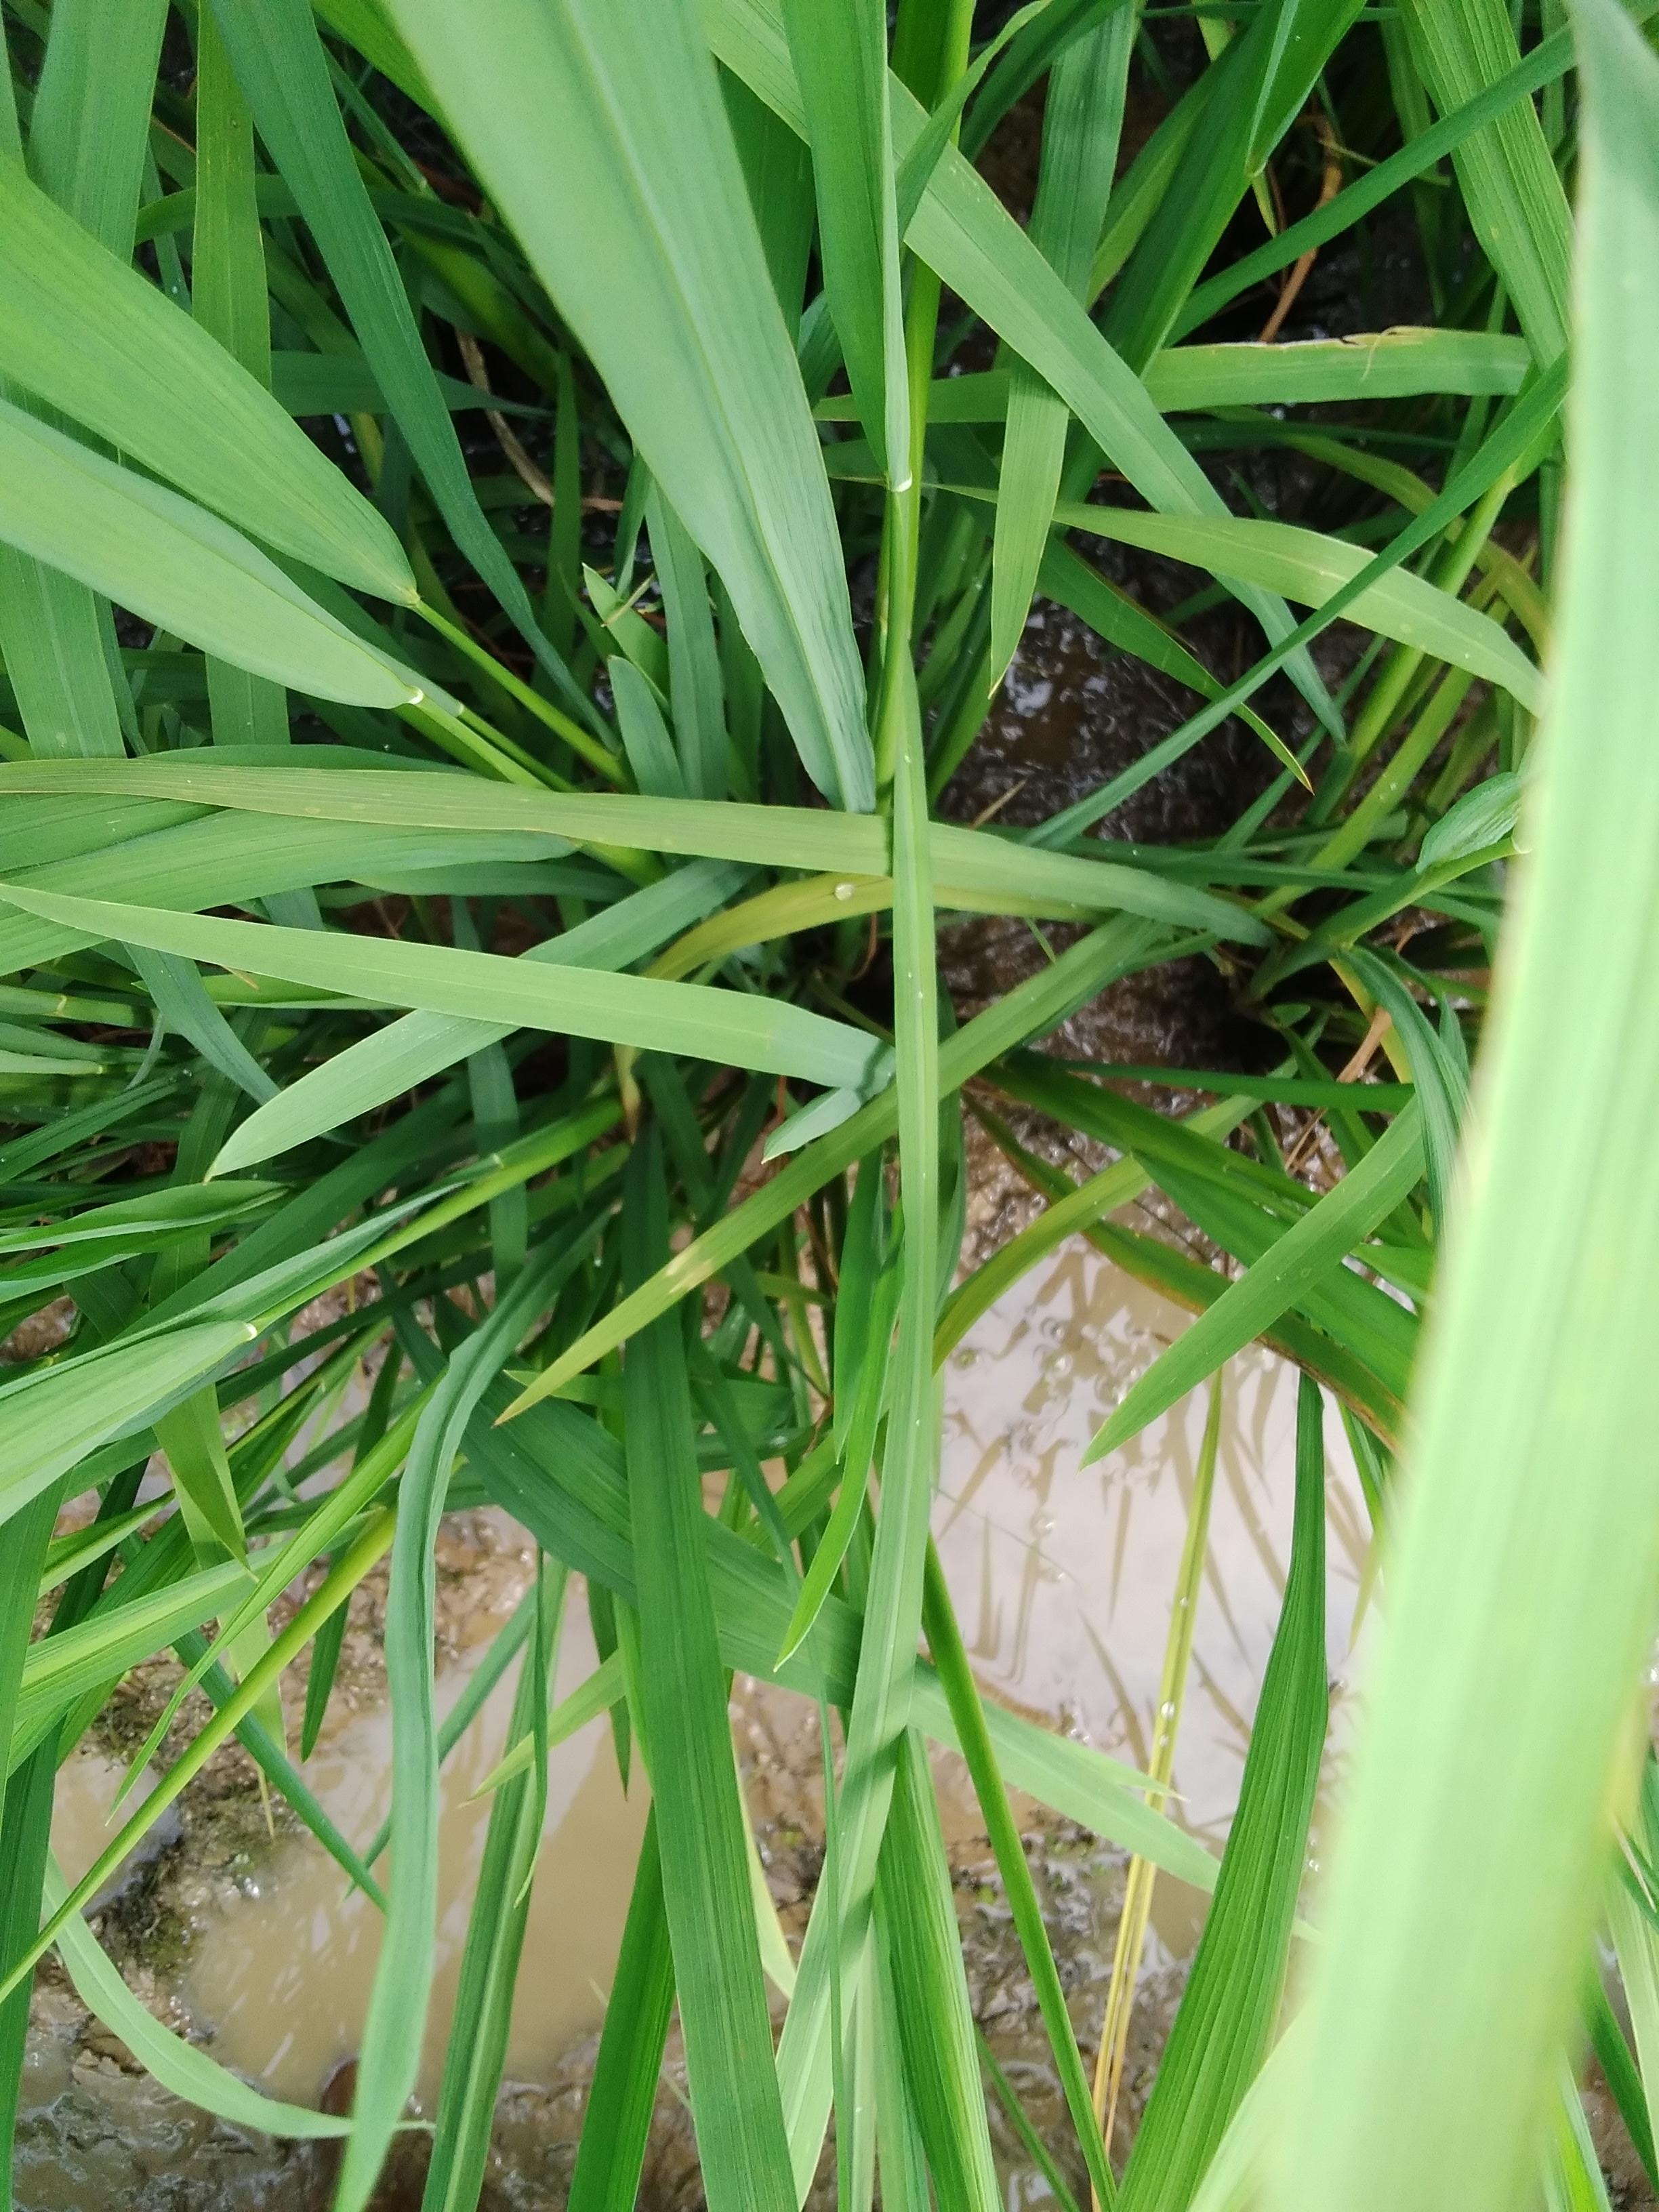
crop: rice
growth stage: booting
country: Nigeria
